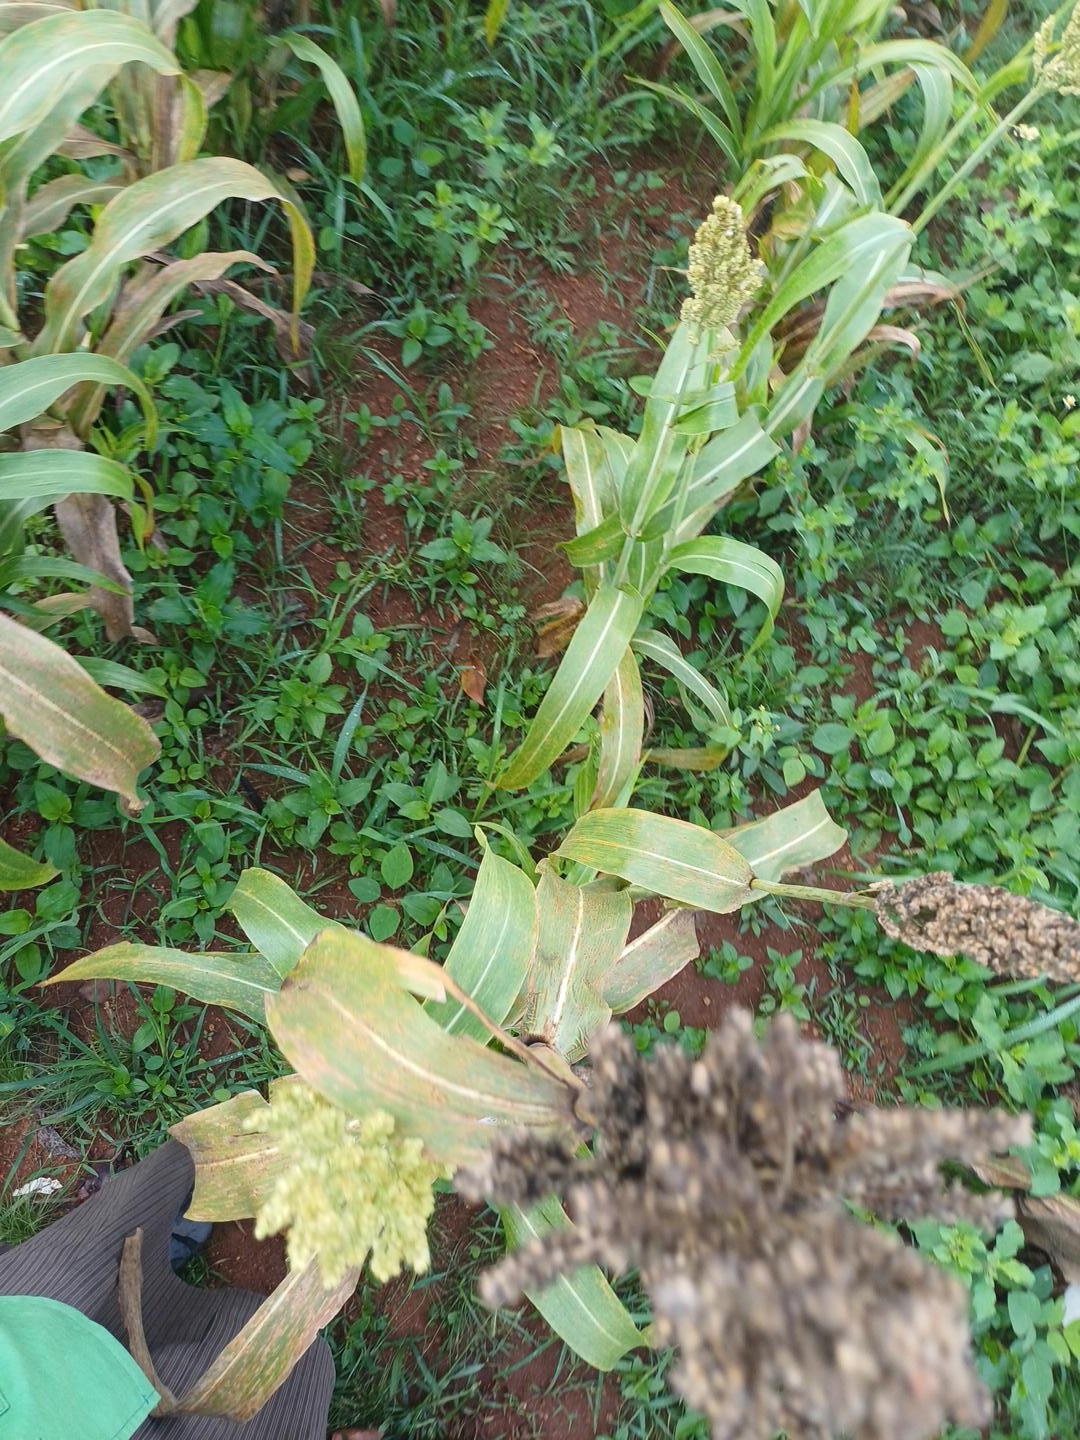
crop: sorghum
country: Kenya
